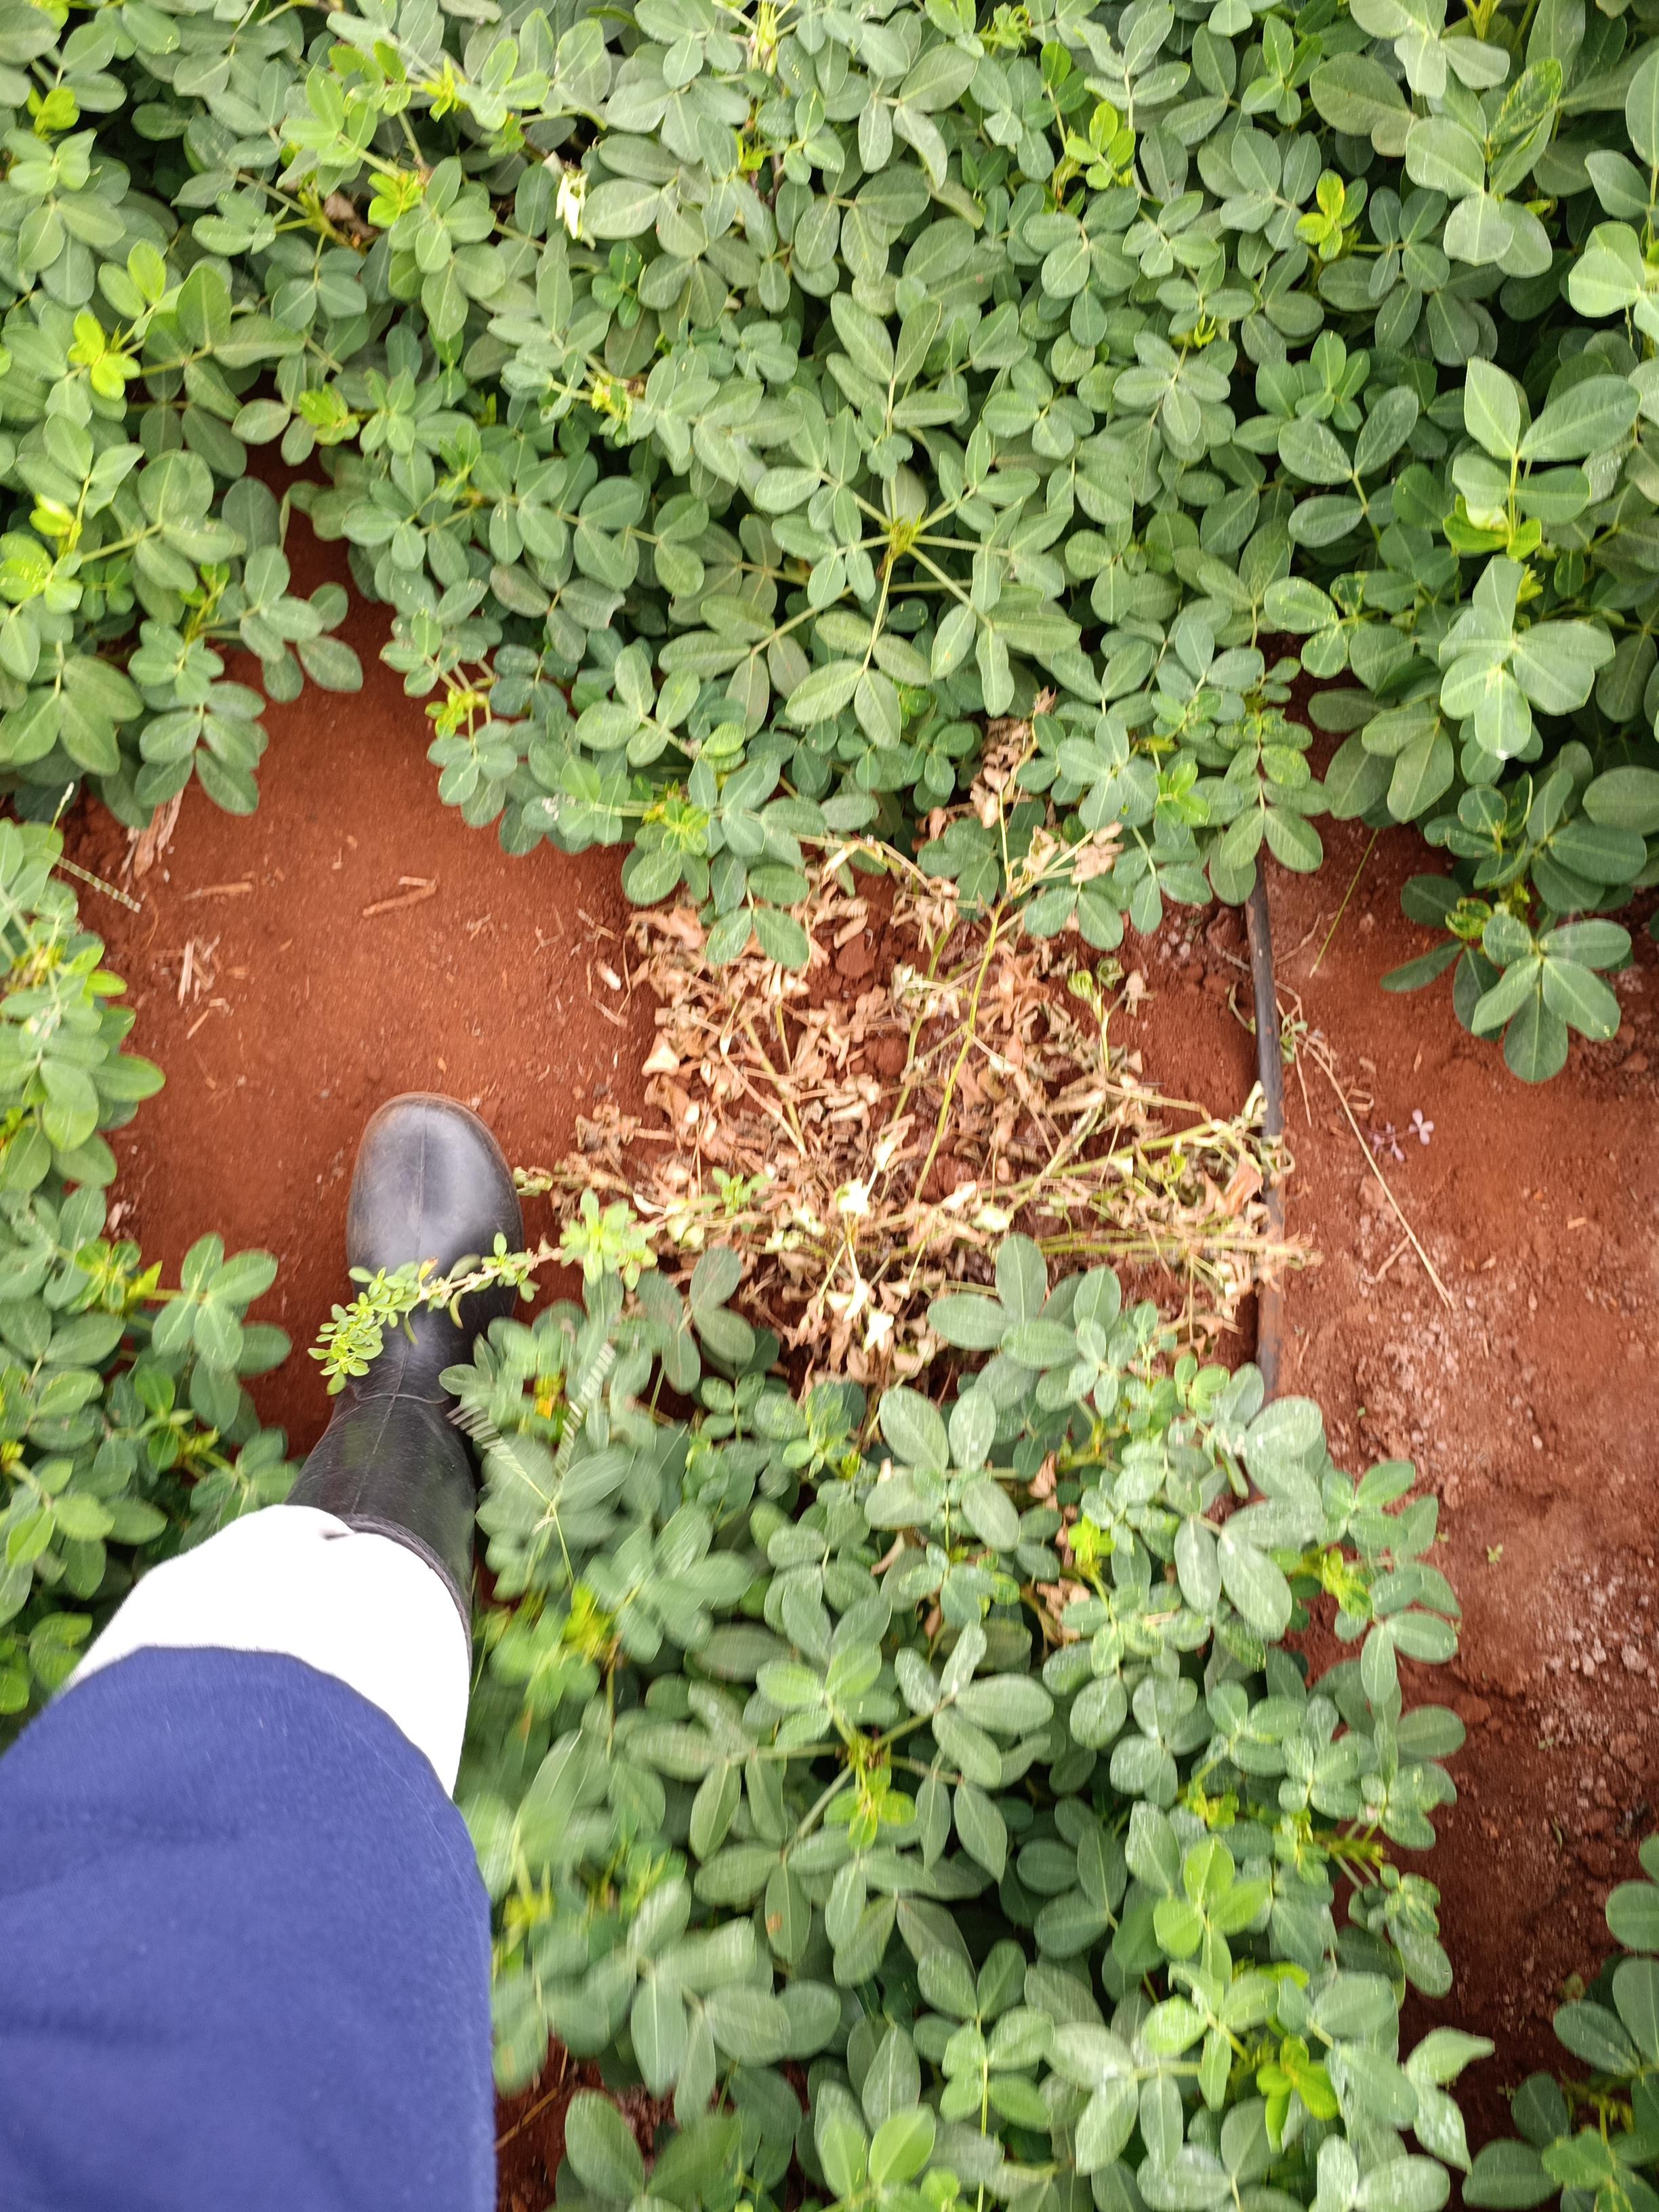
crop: groundnut
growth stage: pegging
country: Kenya
